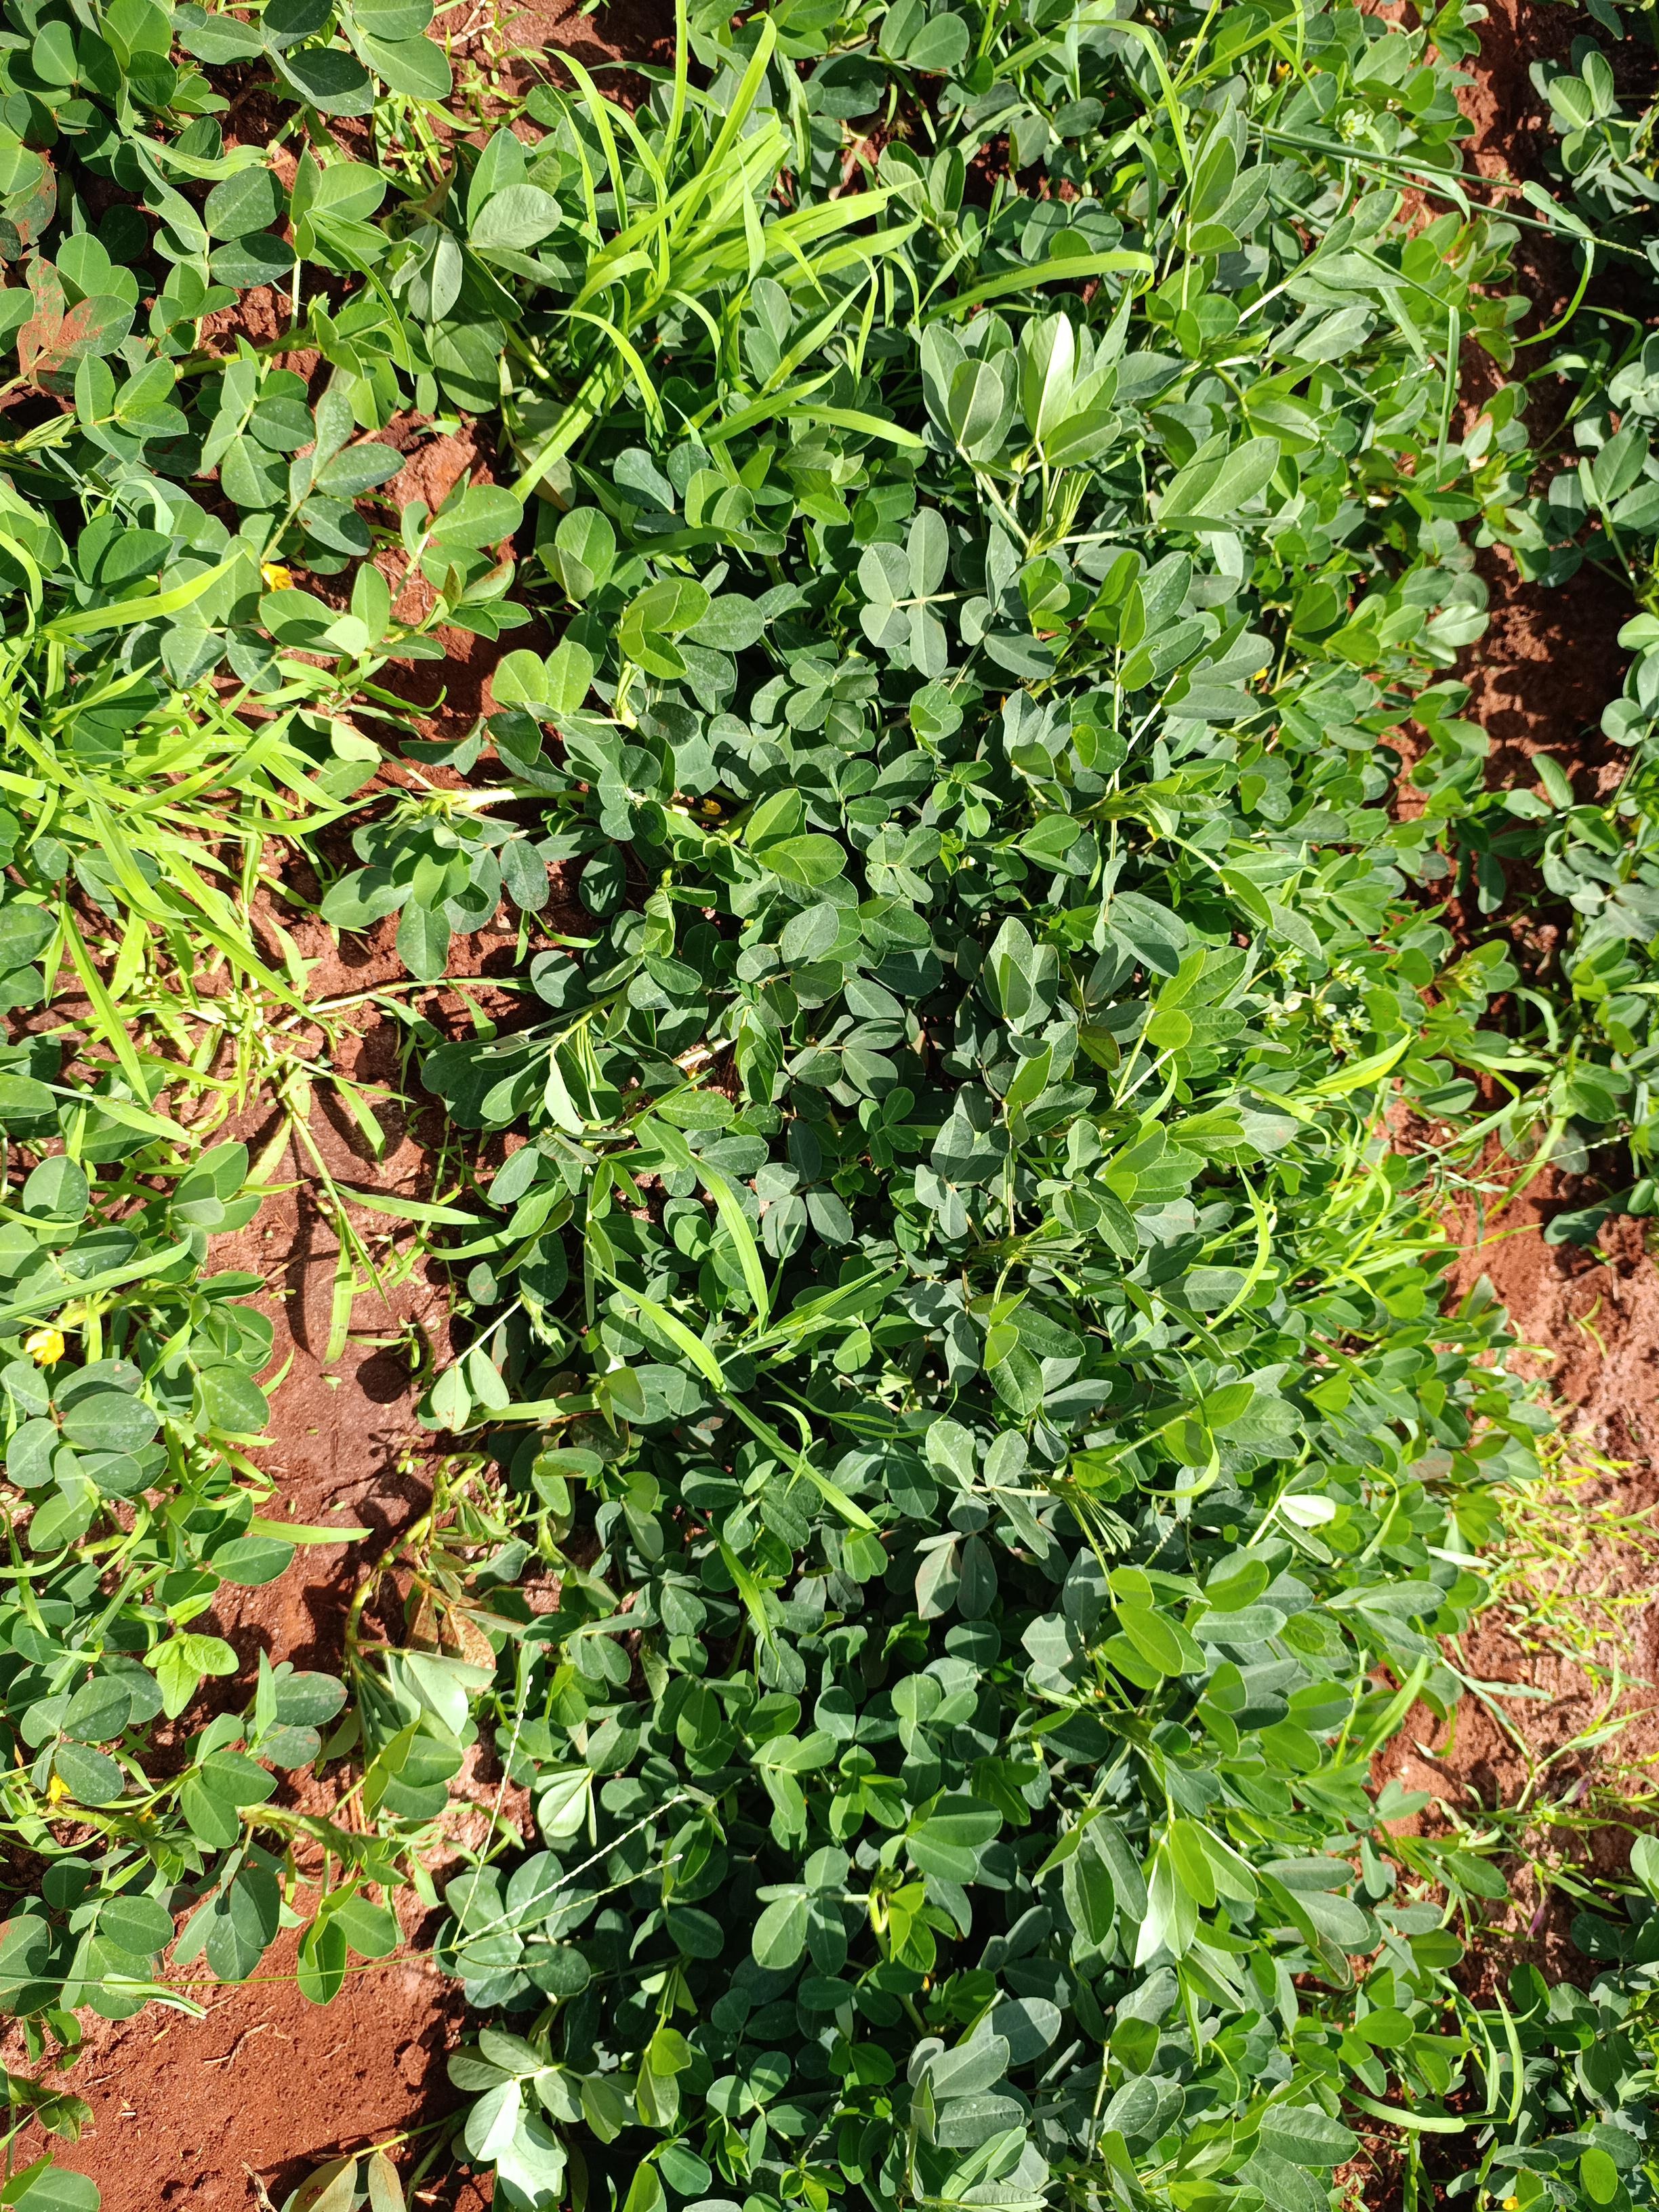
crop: groundnut
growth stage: flowering
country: Kenya
